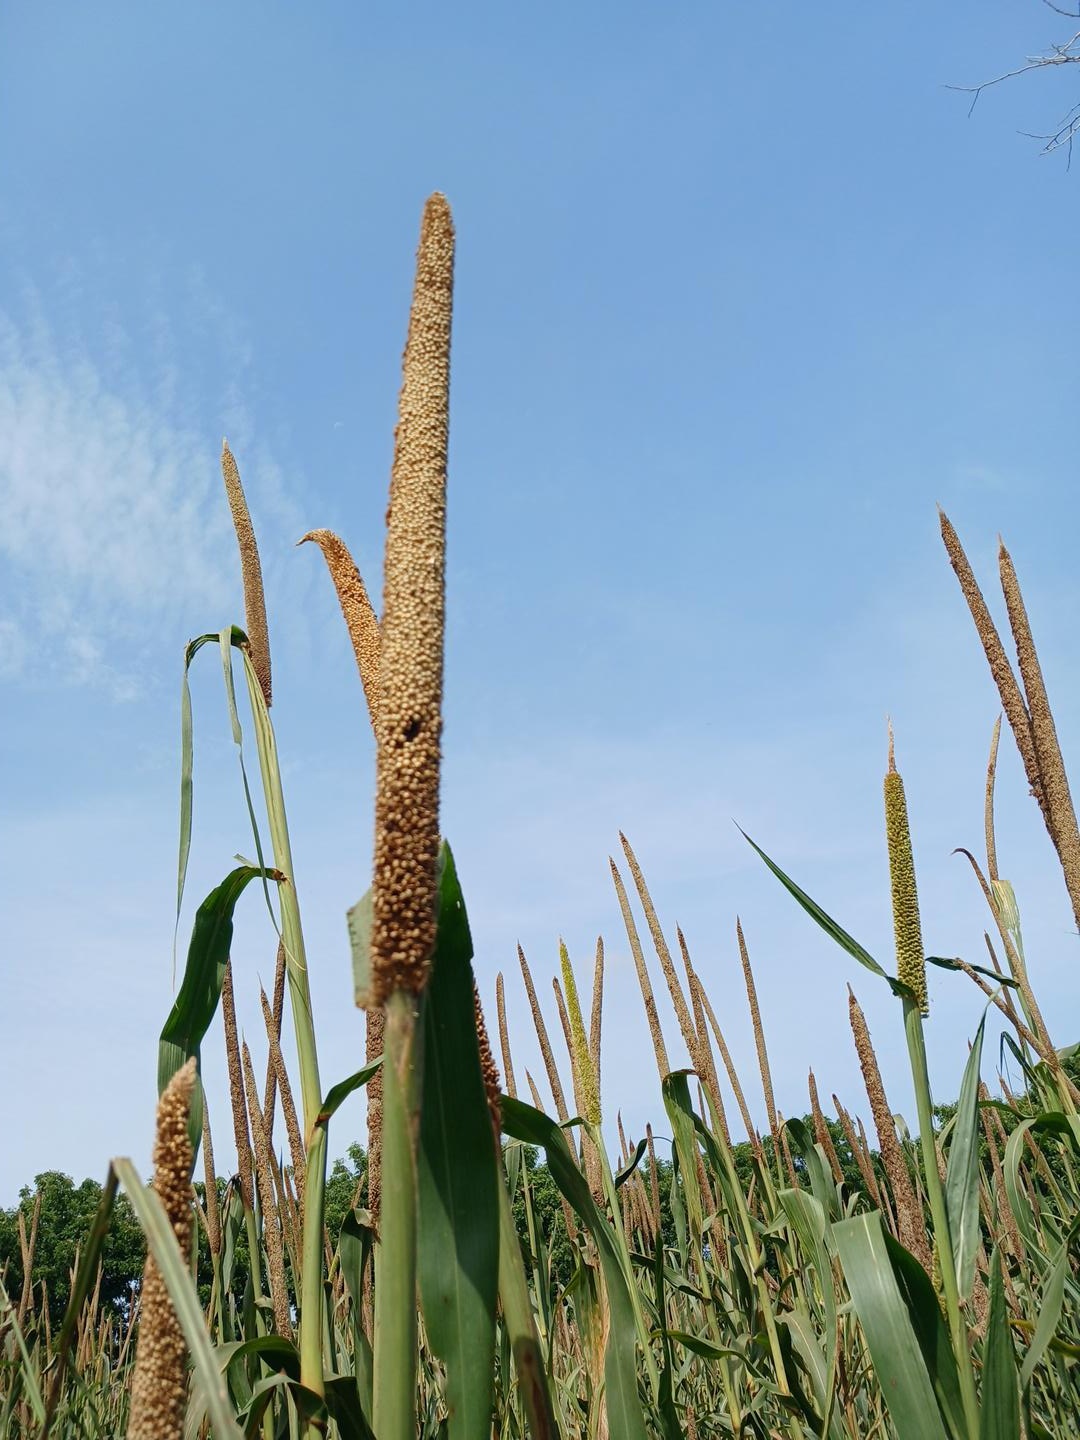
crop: pearl millet
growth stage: maturity
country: Senegal
